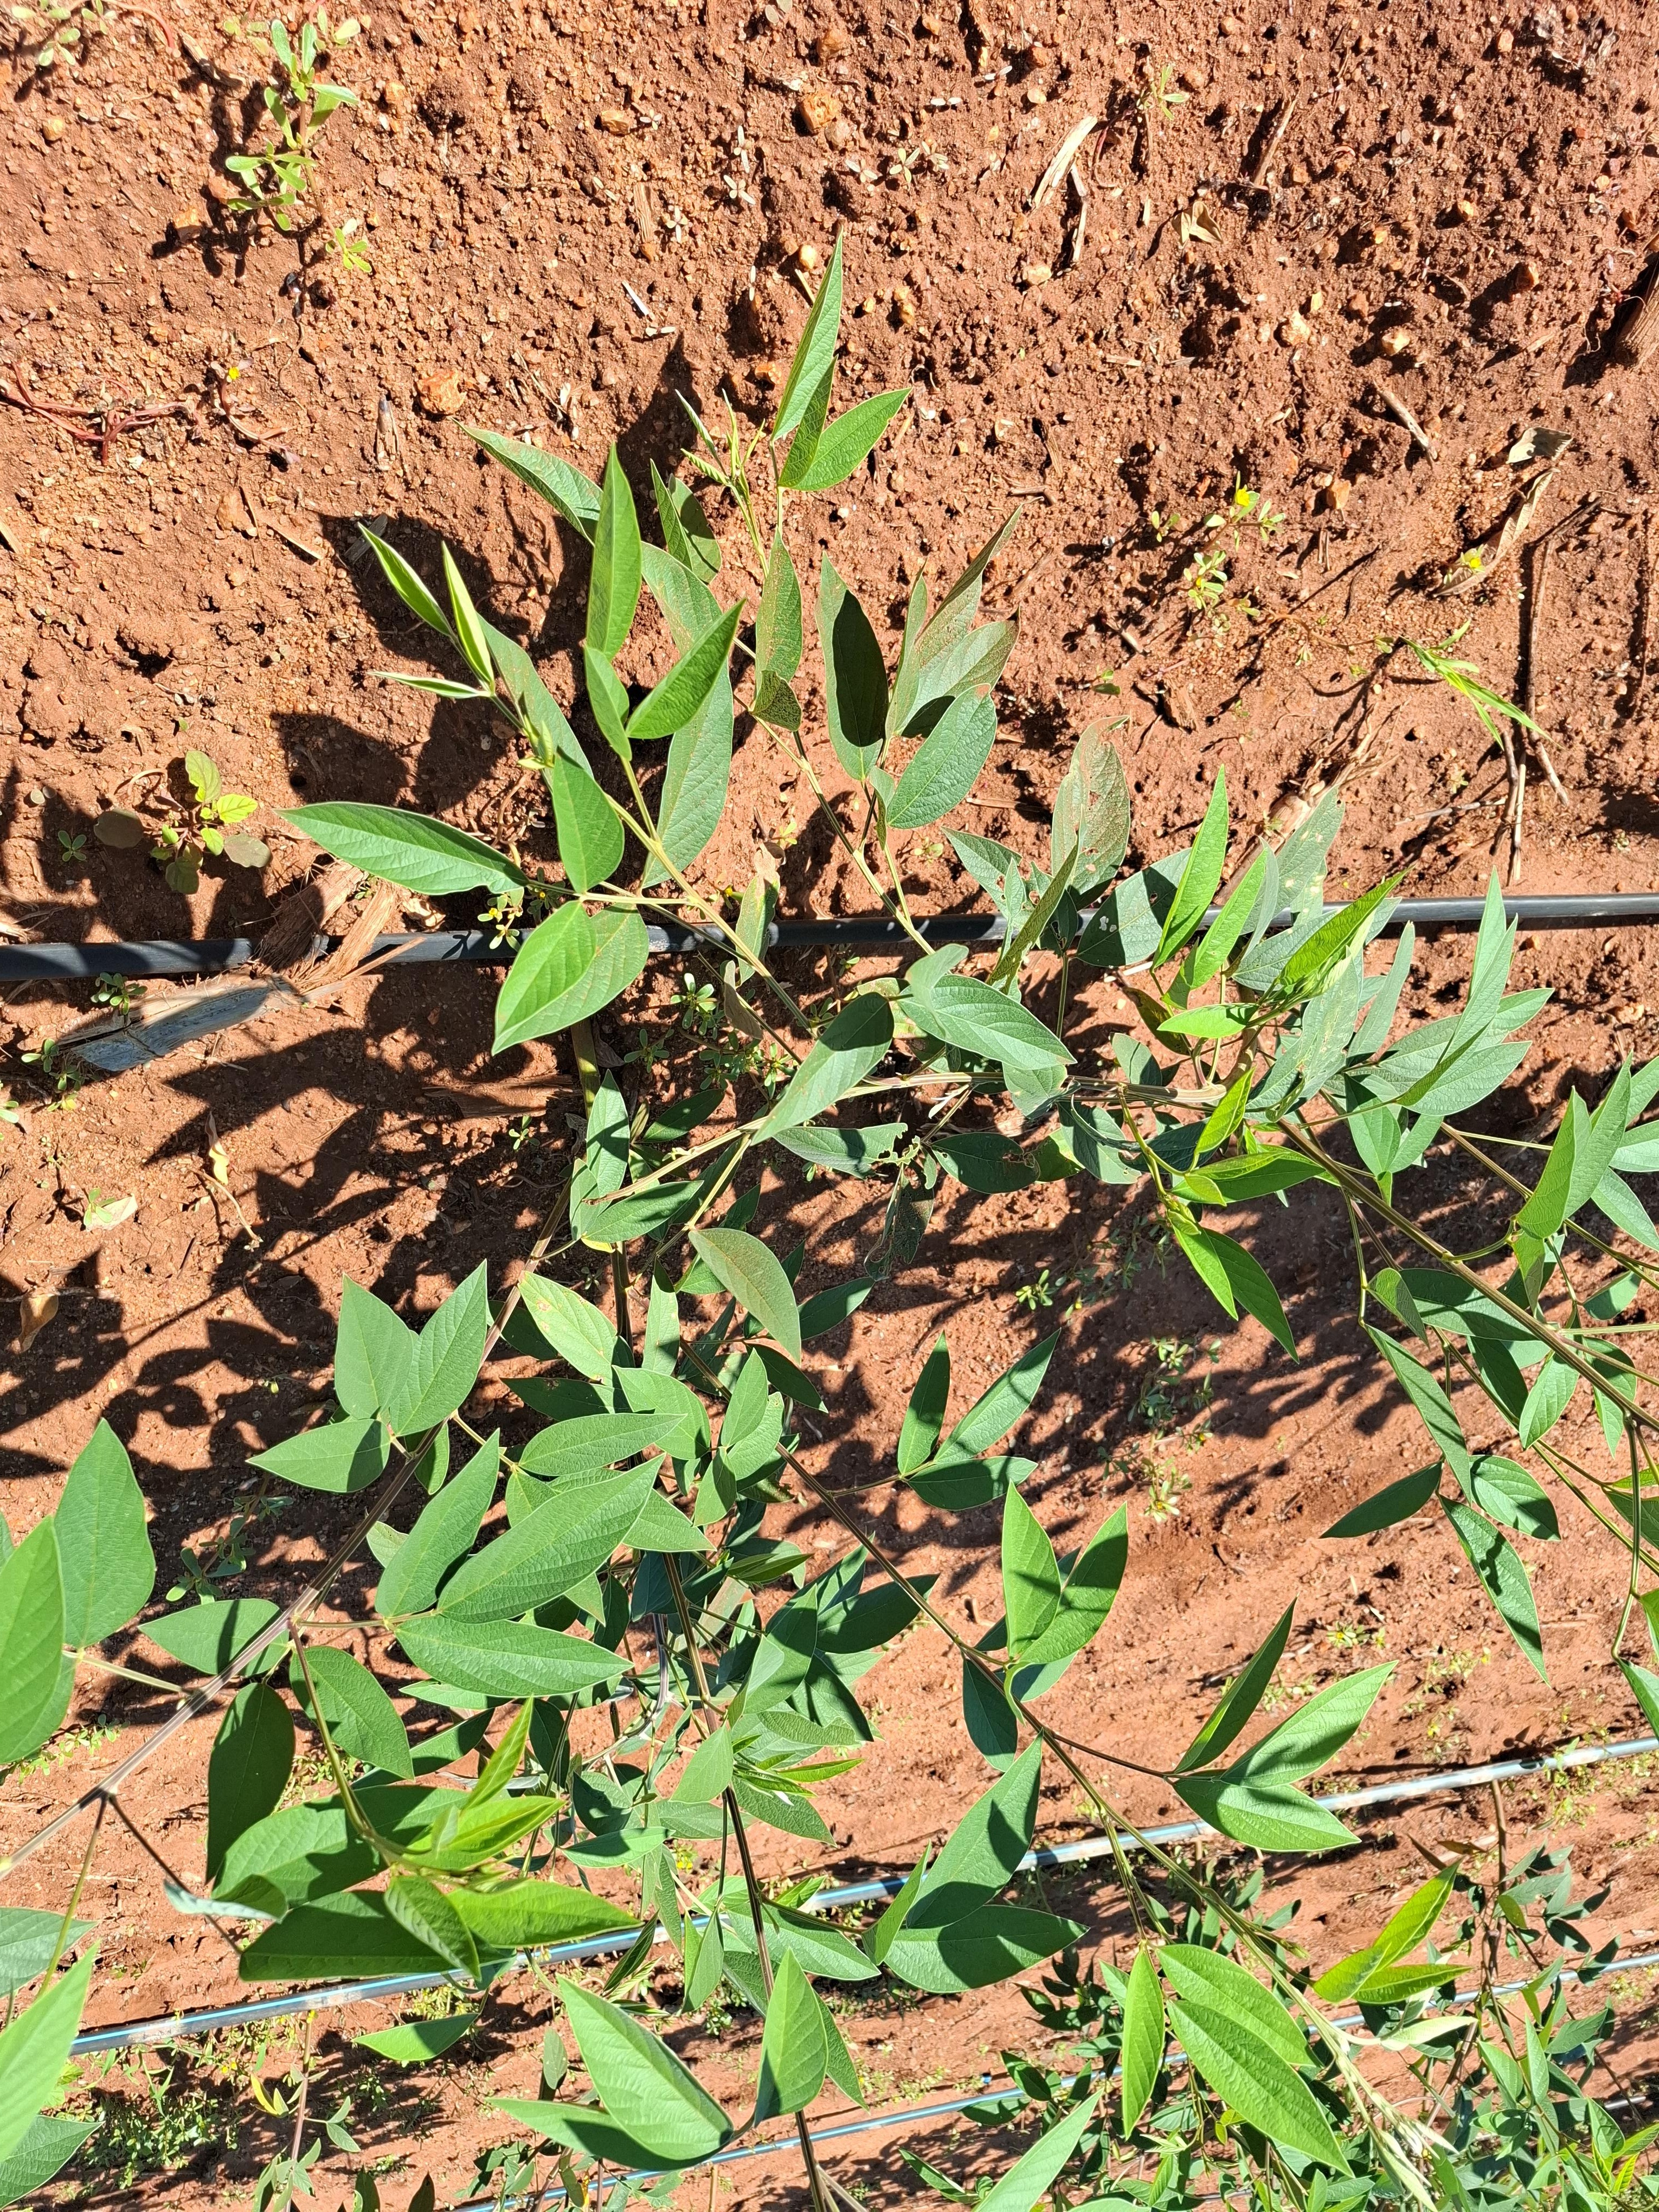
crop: pigeonpea
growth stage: vegetative
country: Kenya
